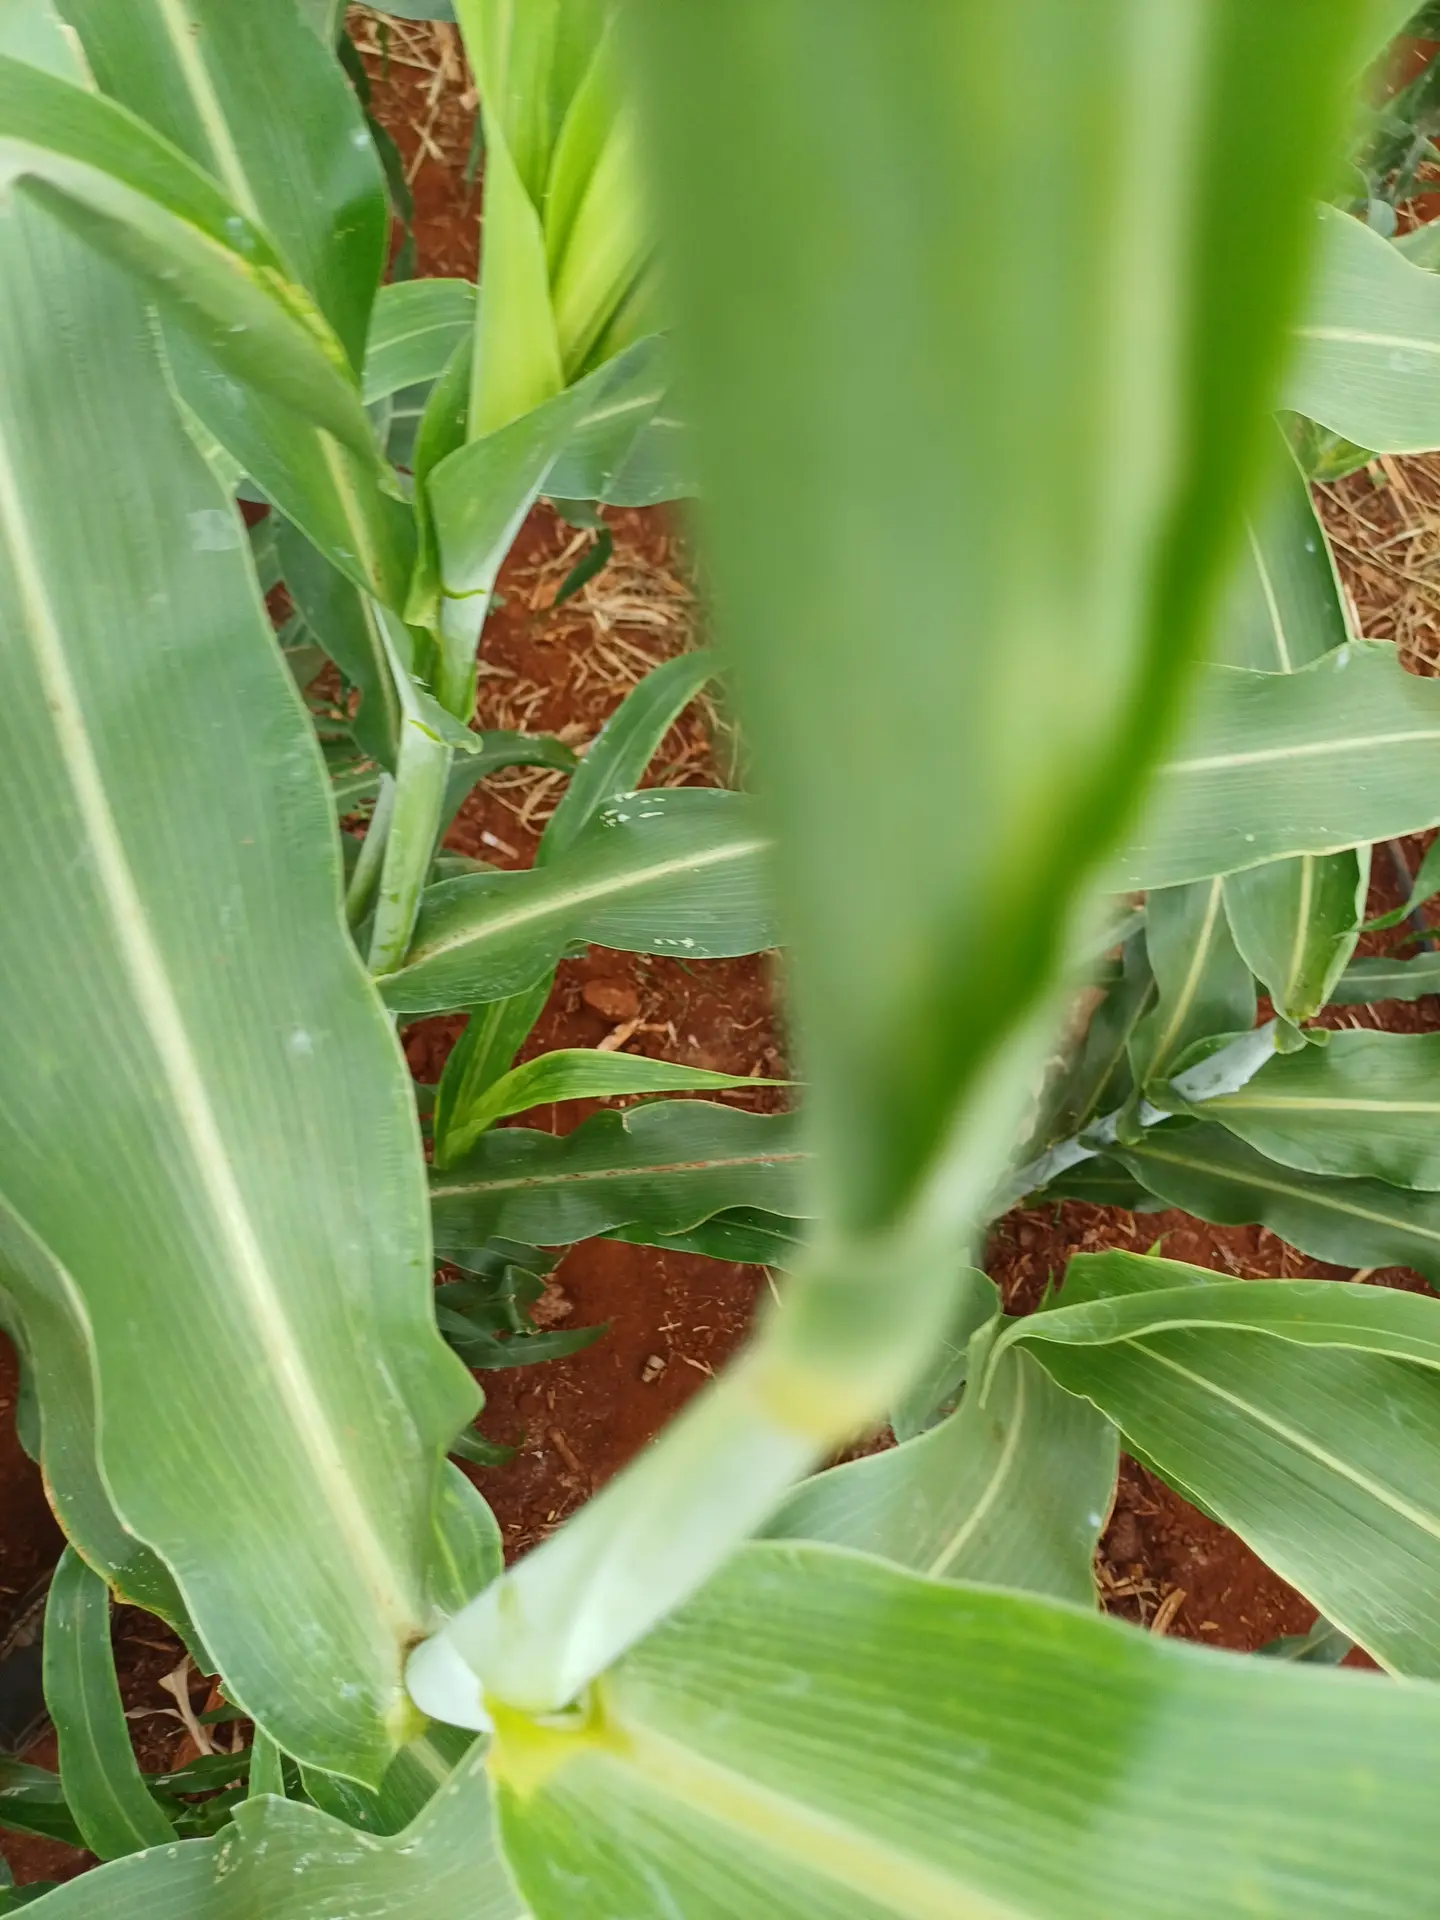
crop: sorghum
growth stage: heading tuber
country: Kenya
